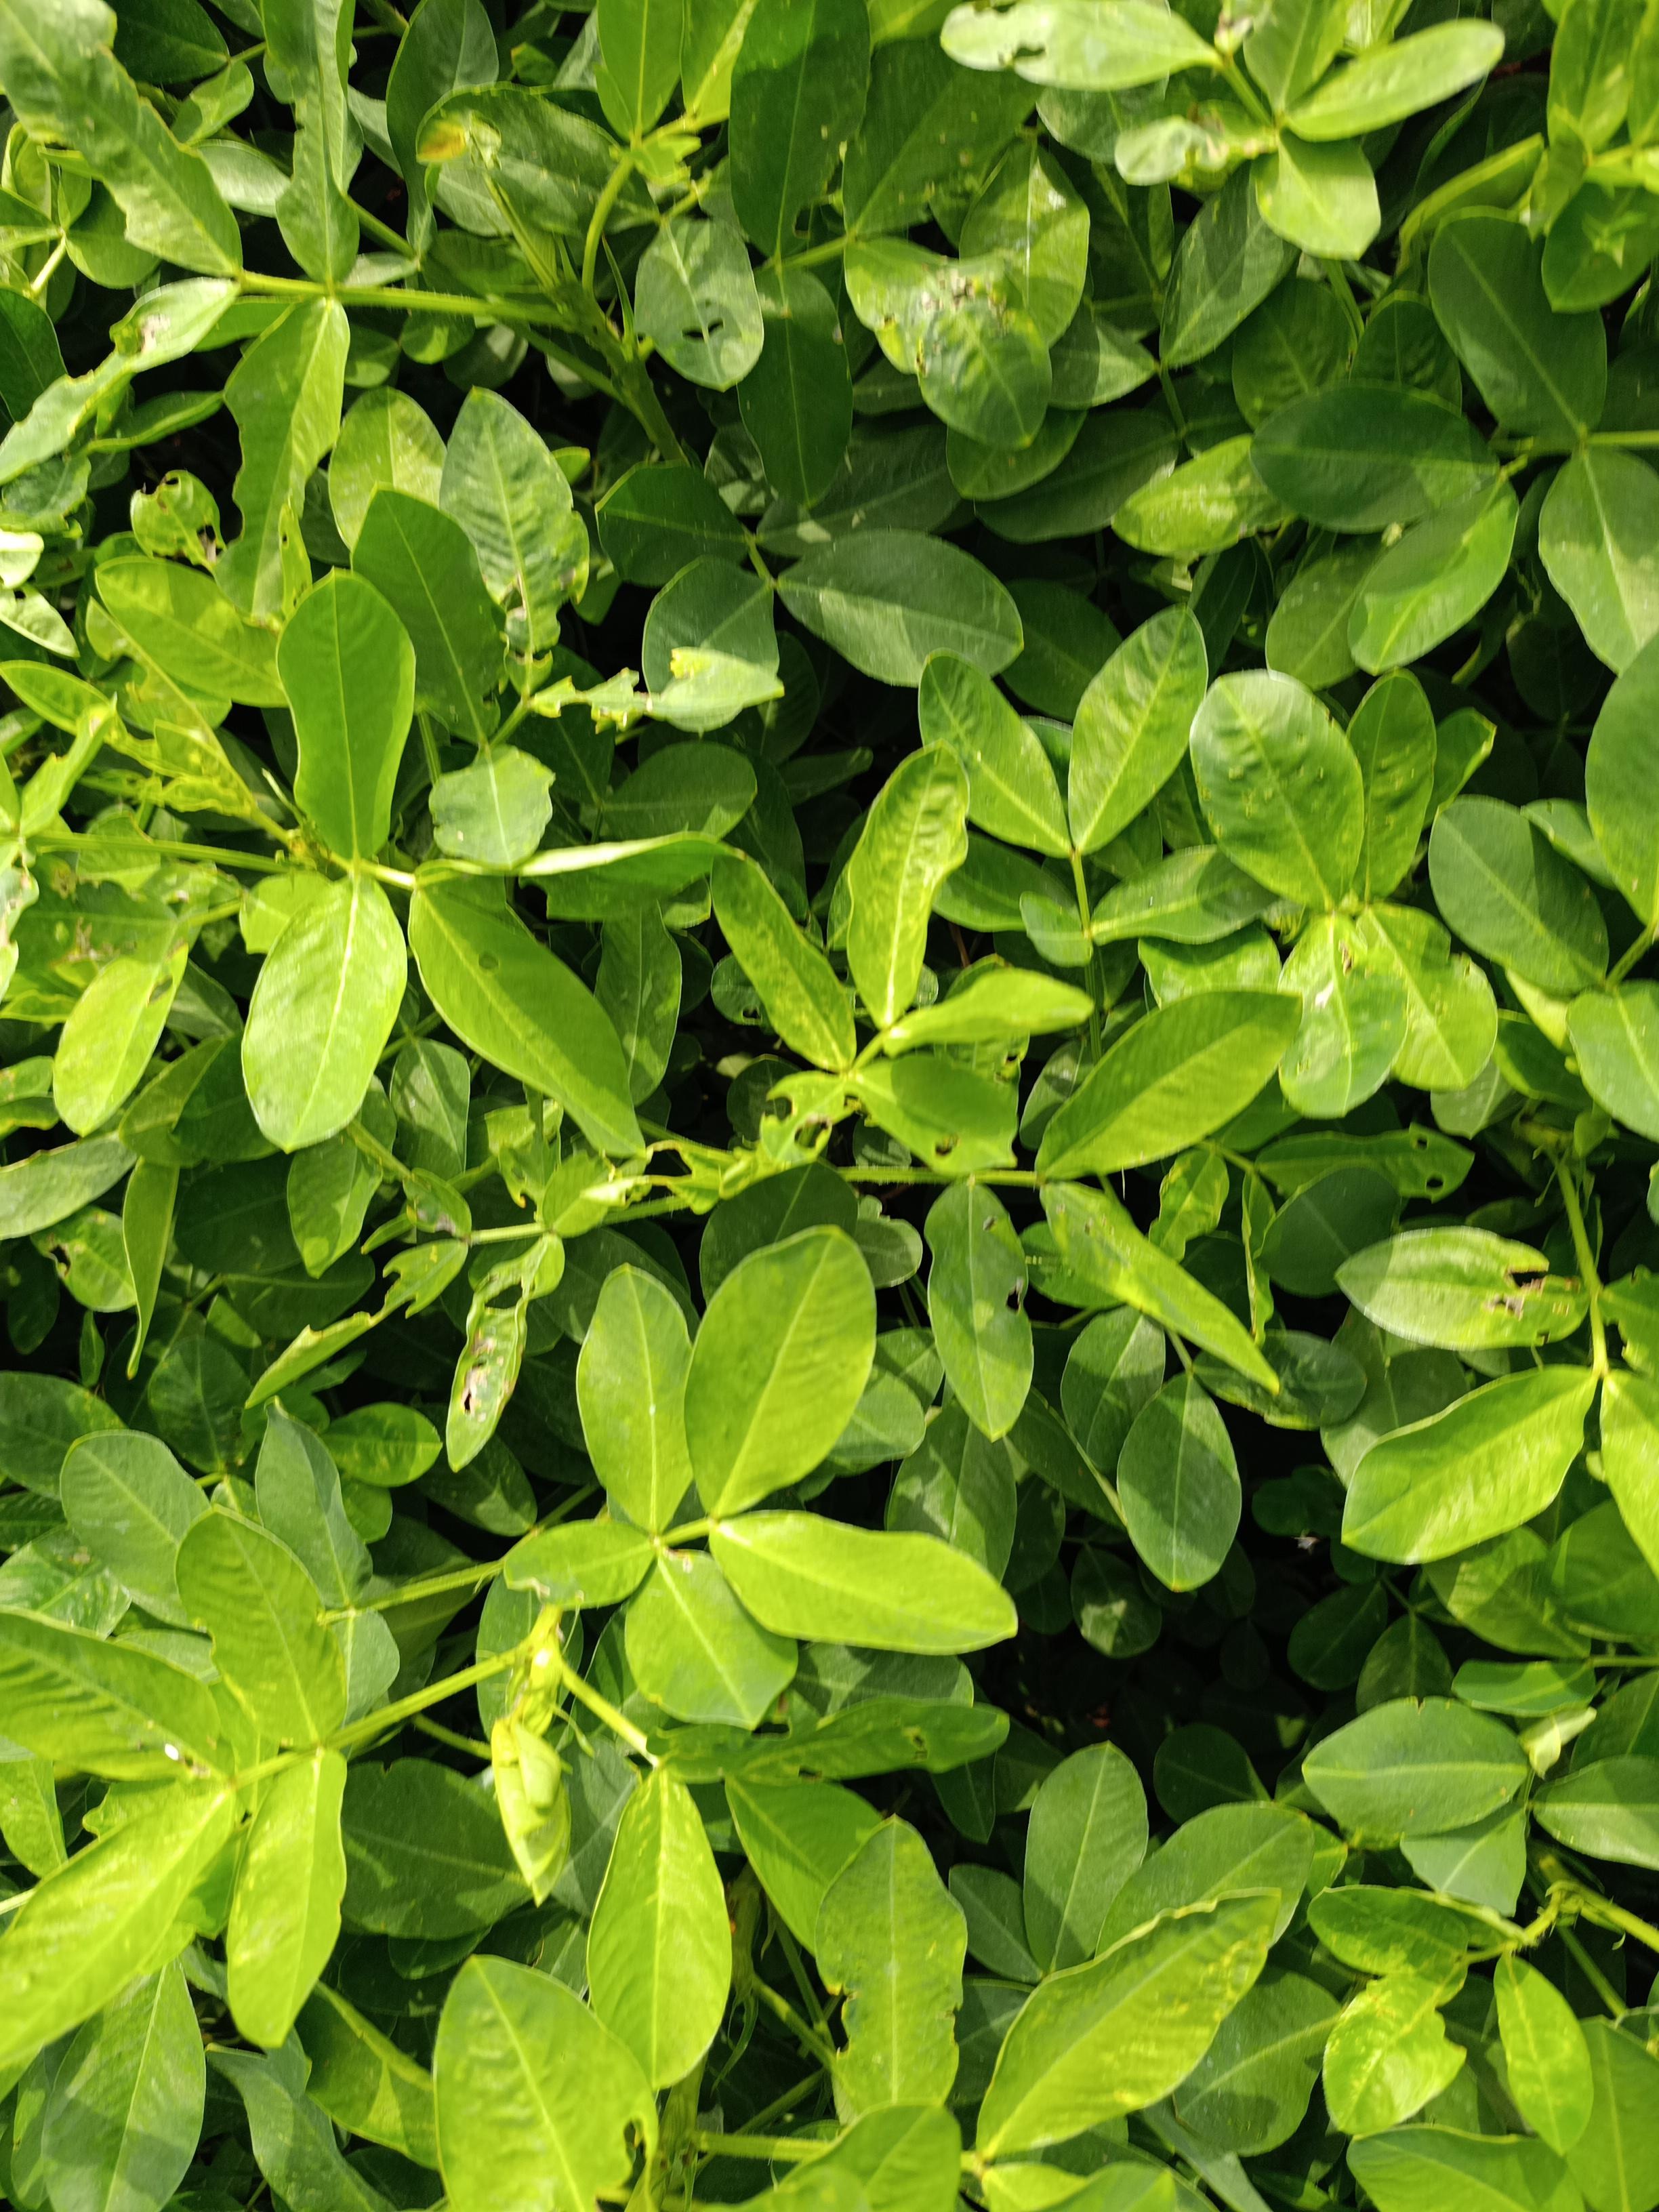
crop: groundnut
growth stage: flowering
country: Kenya
